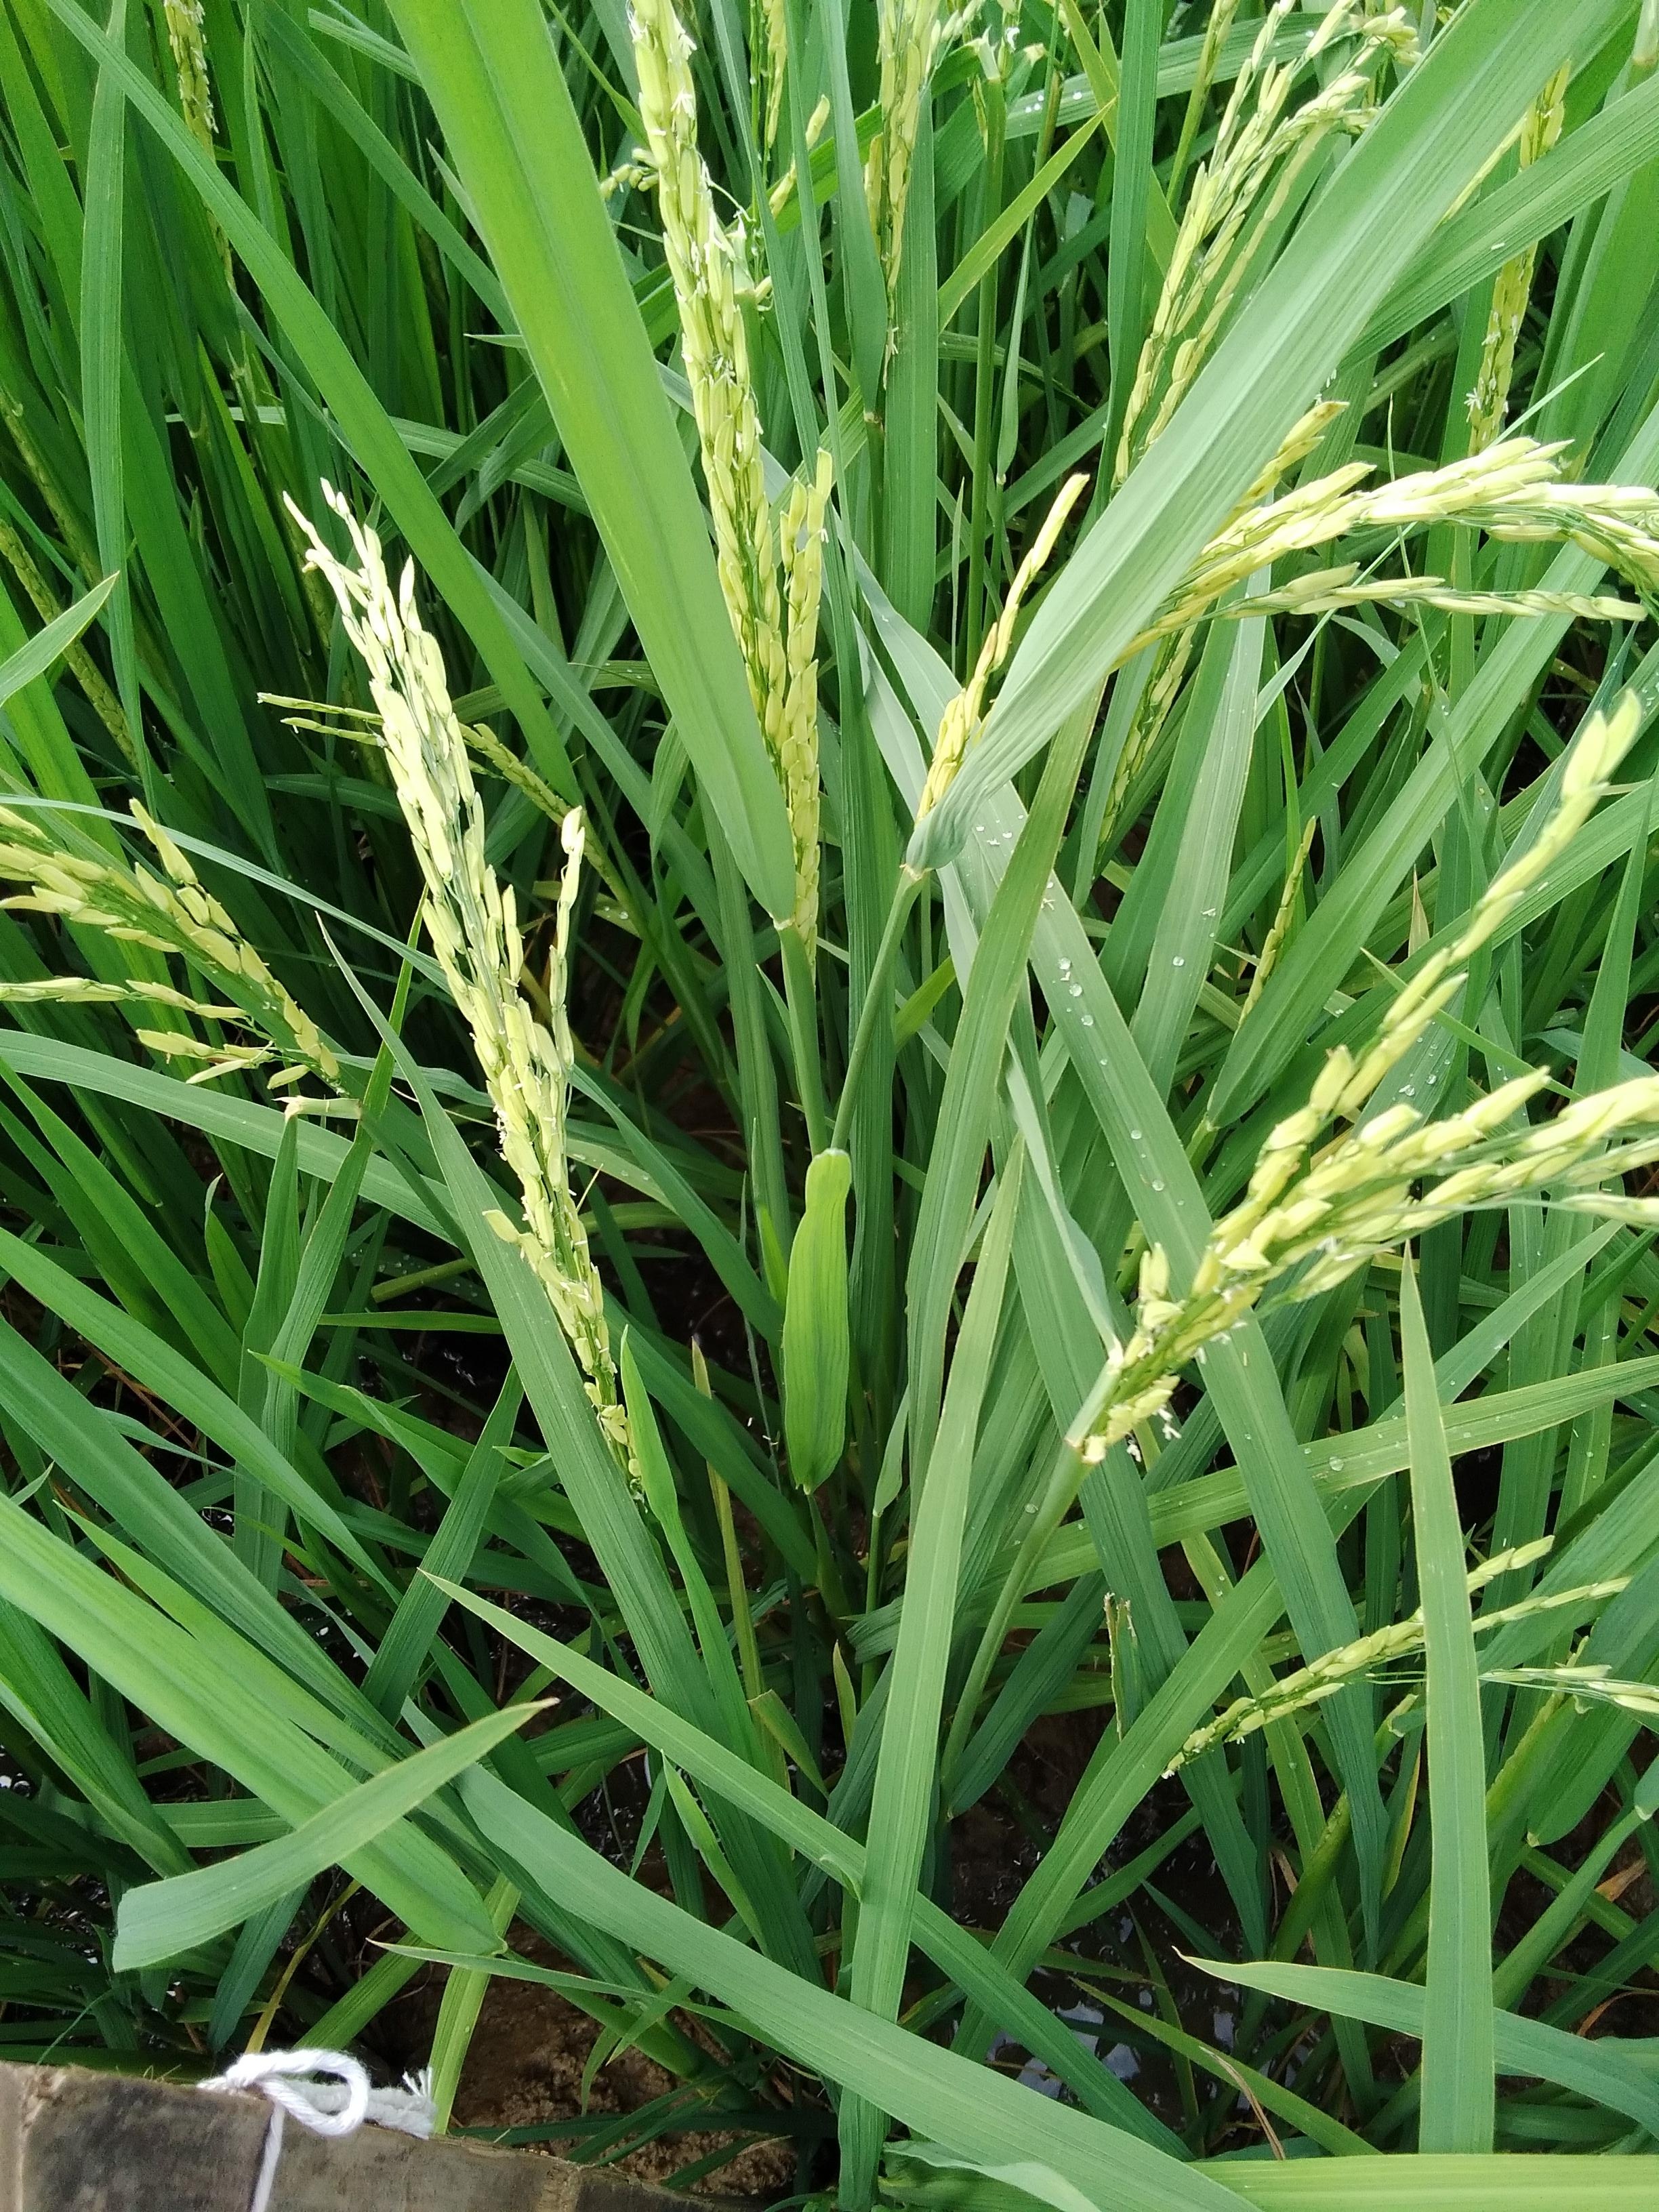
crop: rice
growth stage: flowering
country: Nigeria
